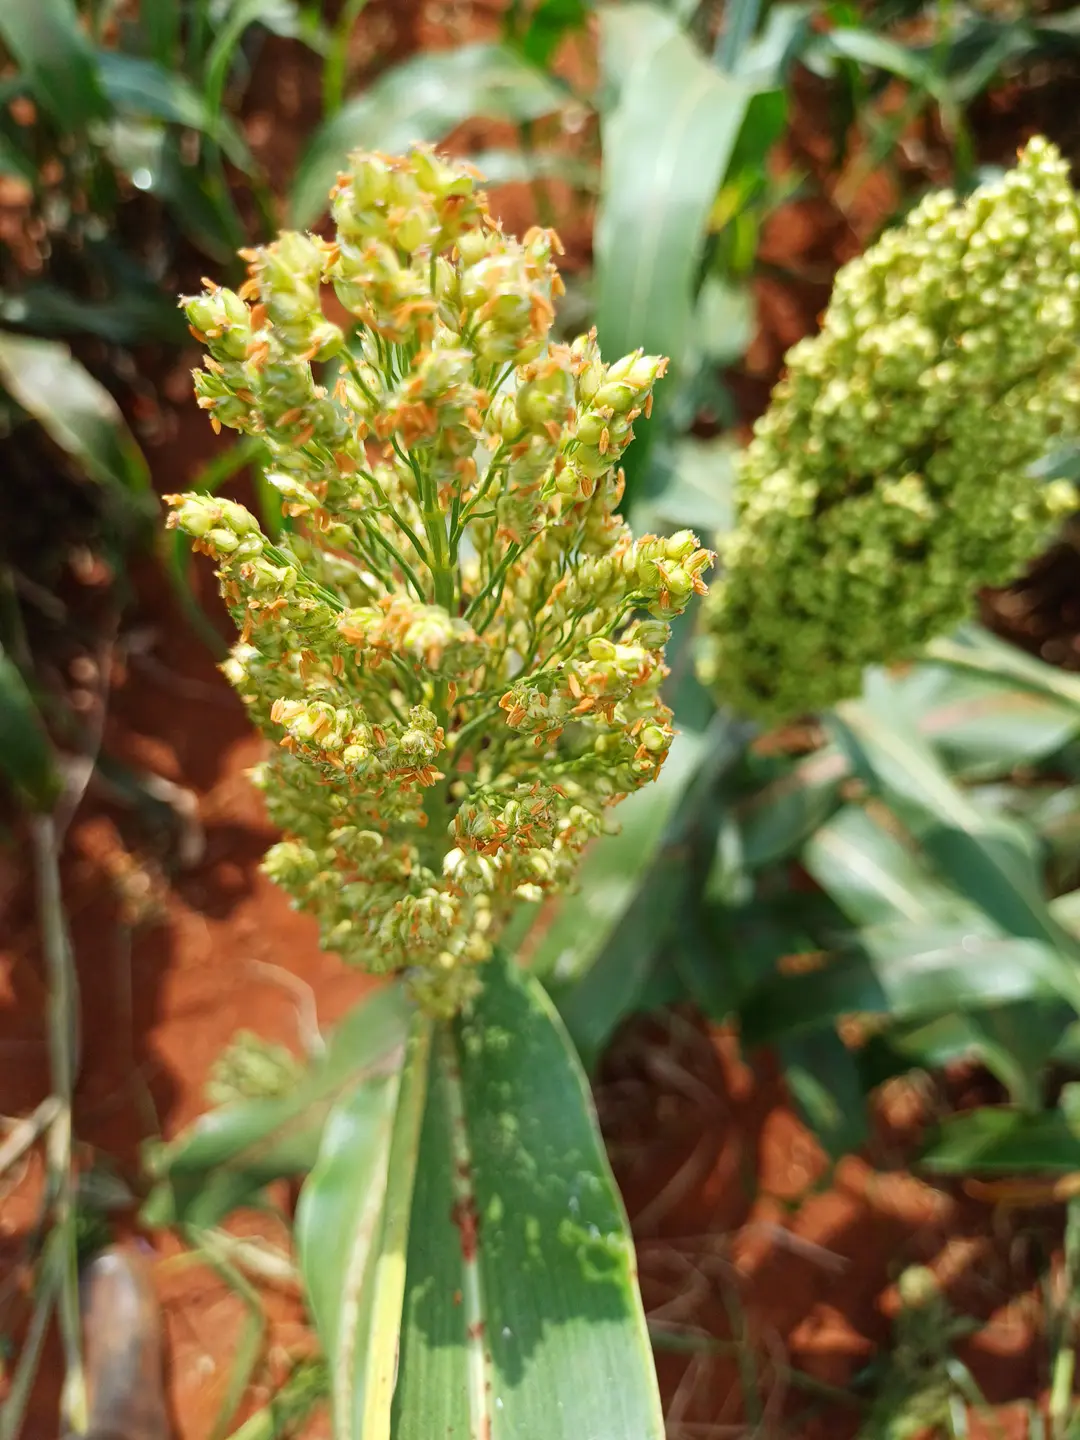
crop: sorghum
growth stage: filling grain
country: Kenya
